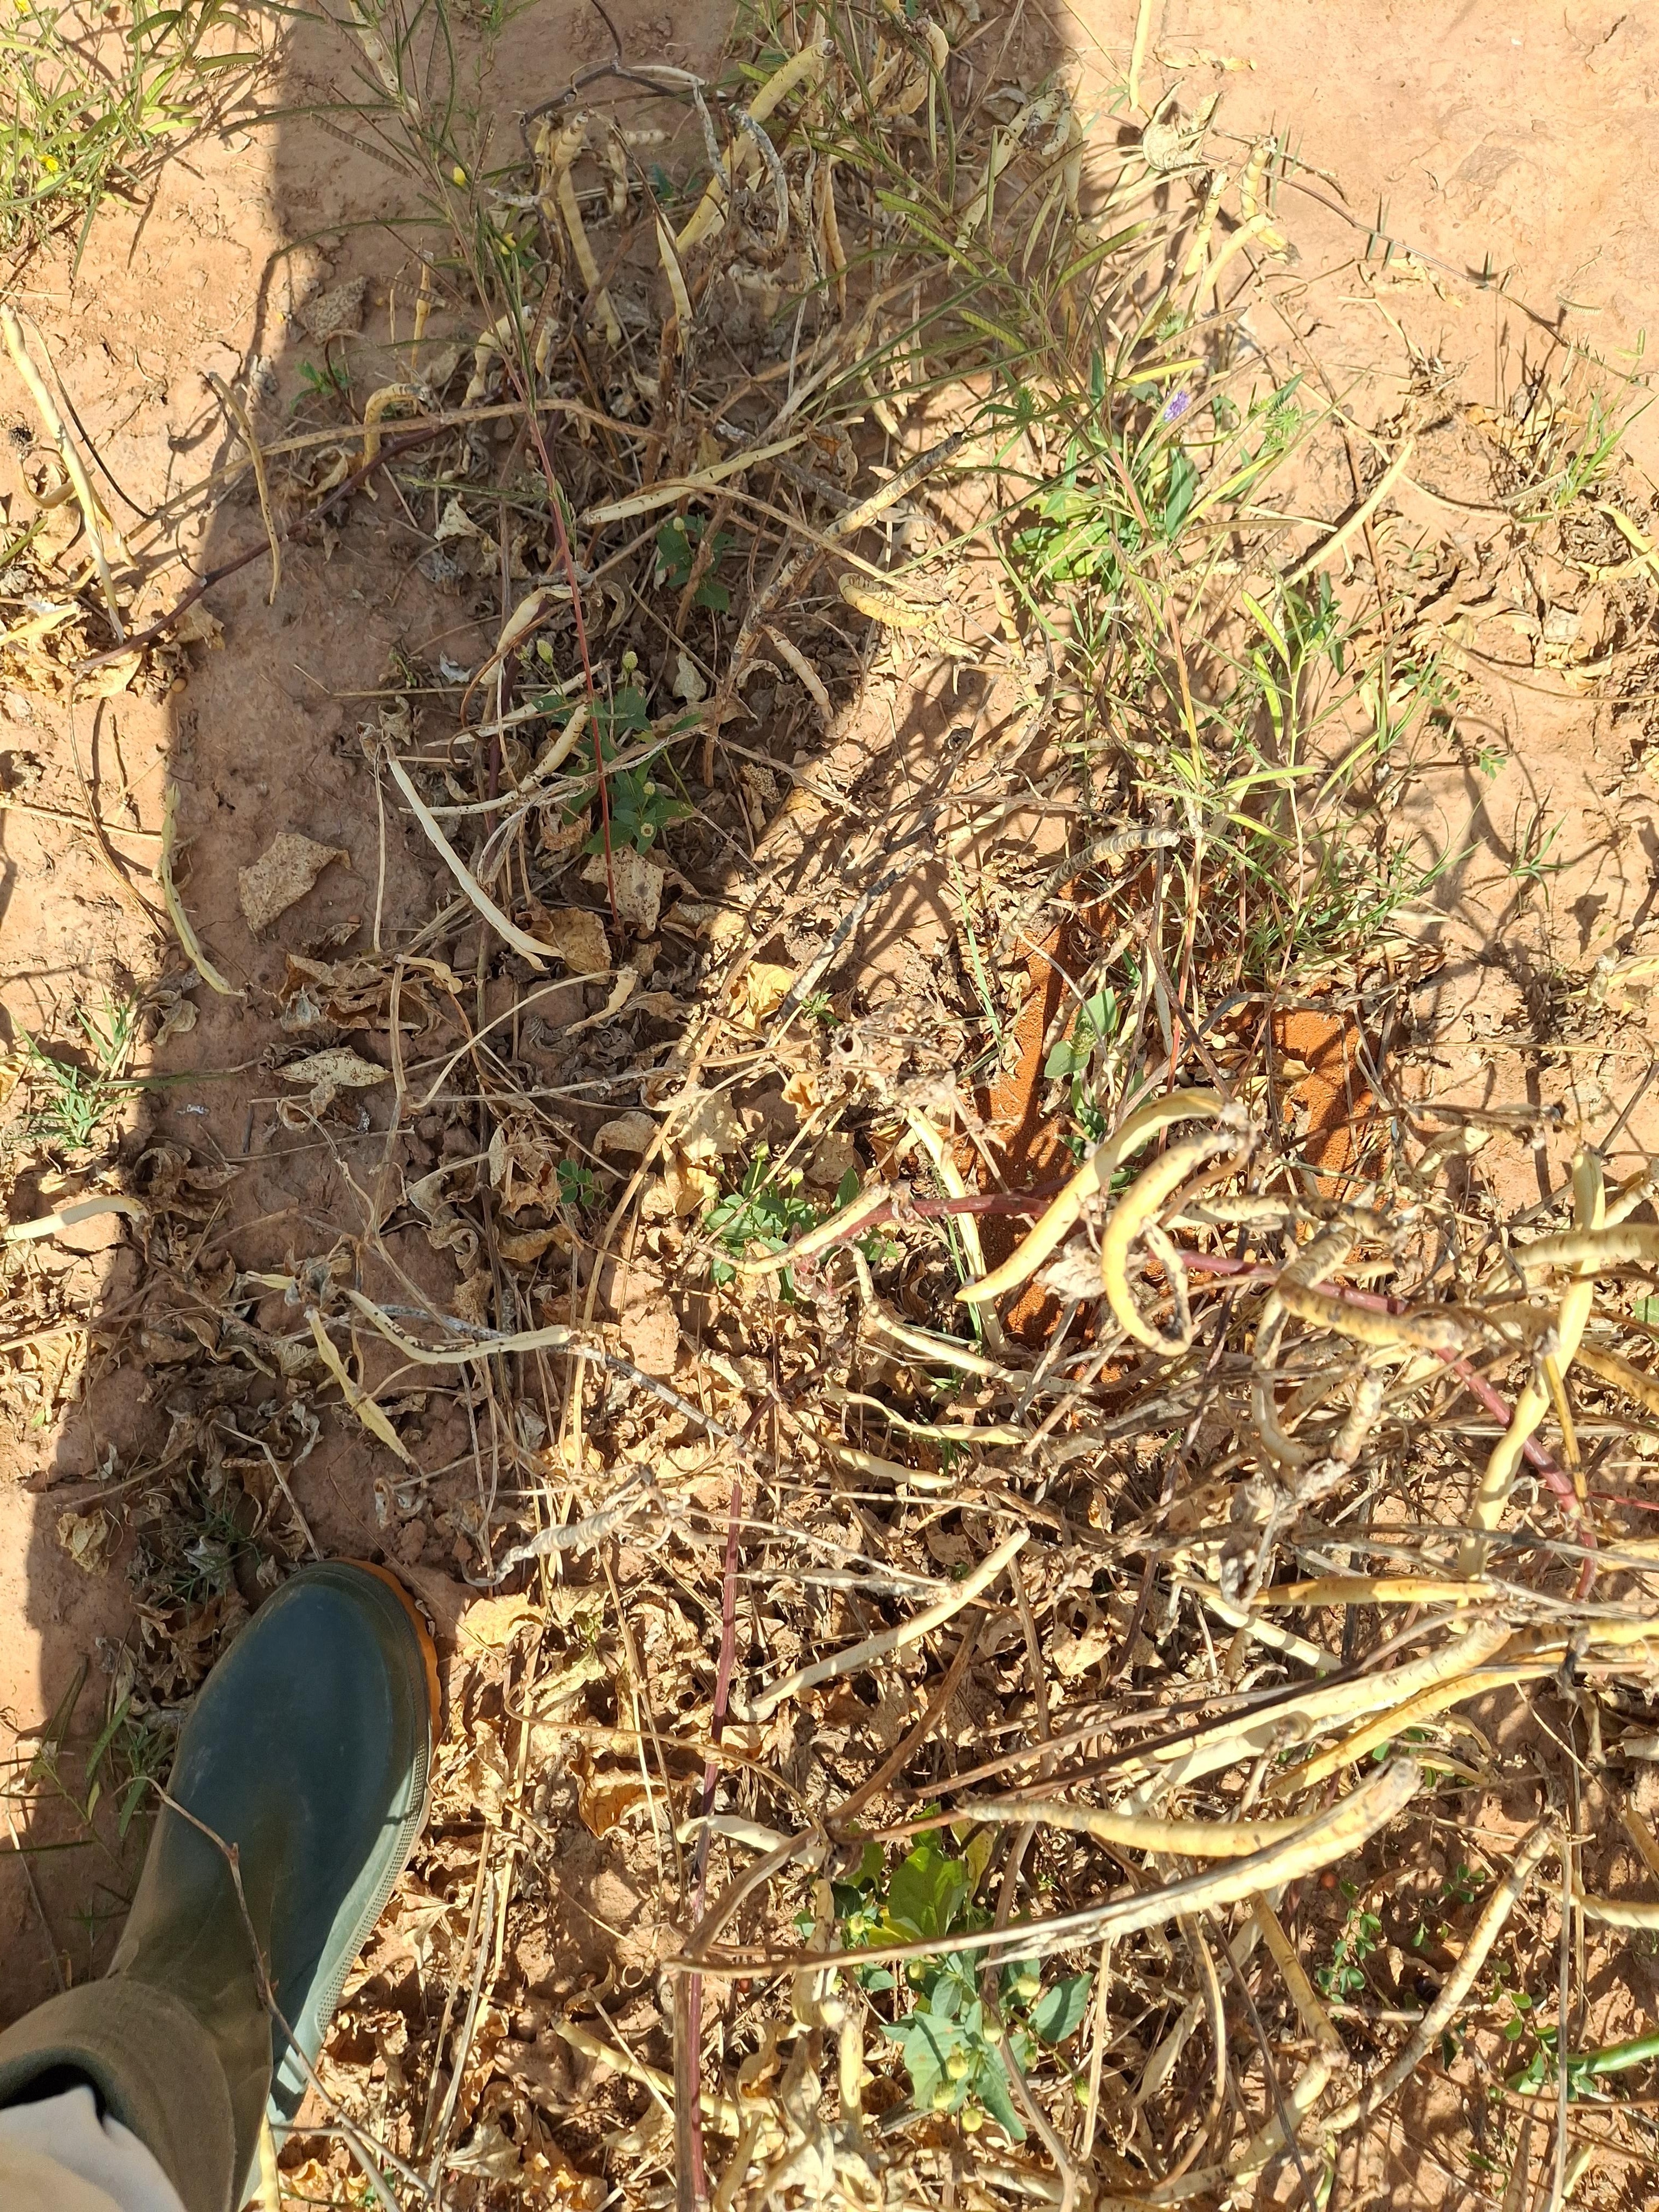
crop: cowpea
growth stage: maturity
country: Nigeria
